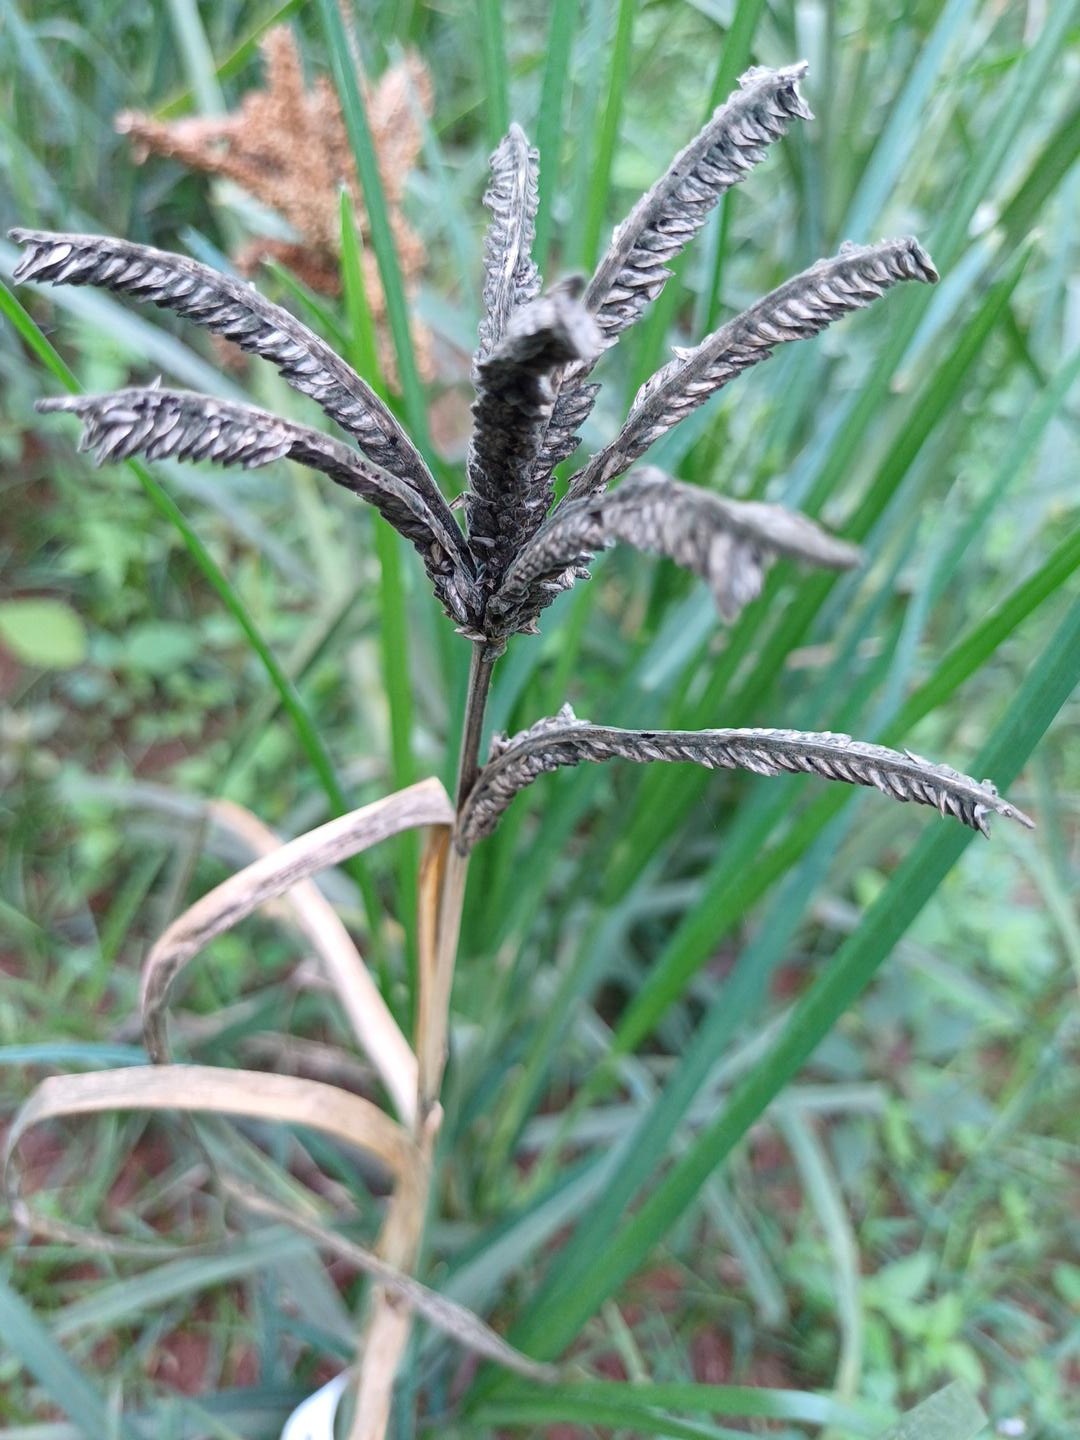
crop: finger millet
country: Kenya
